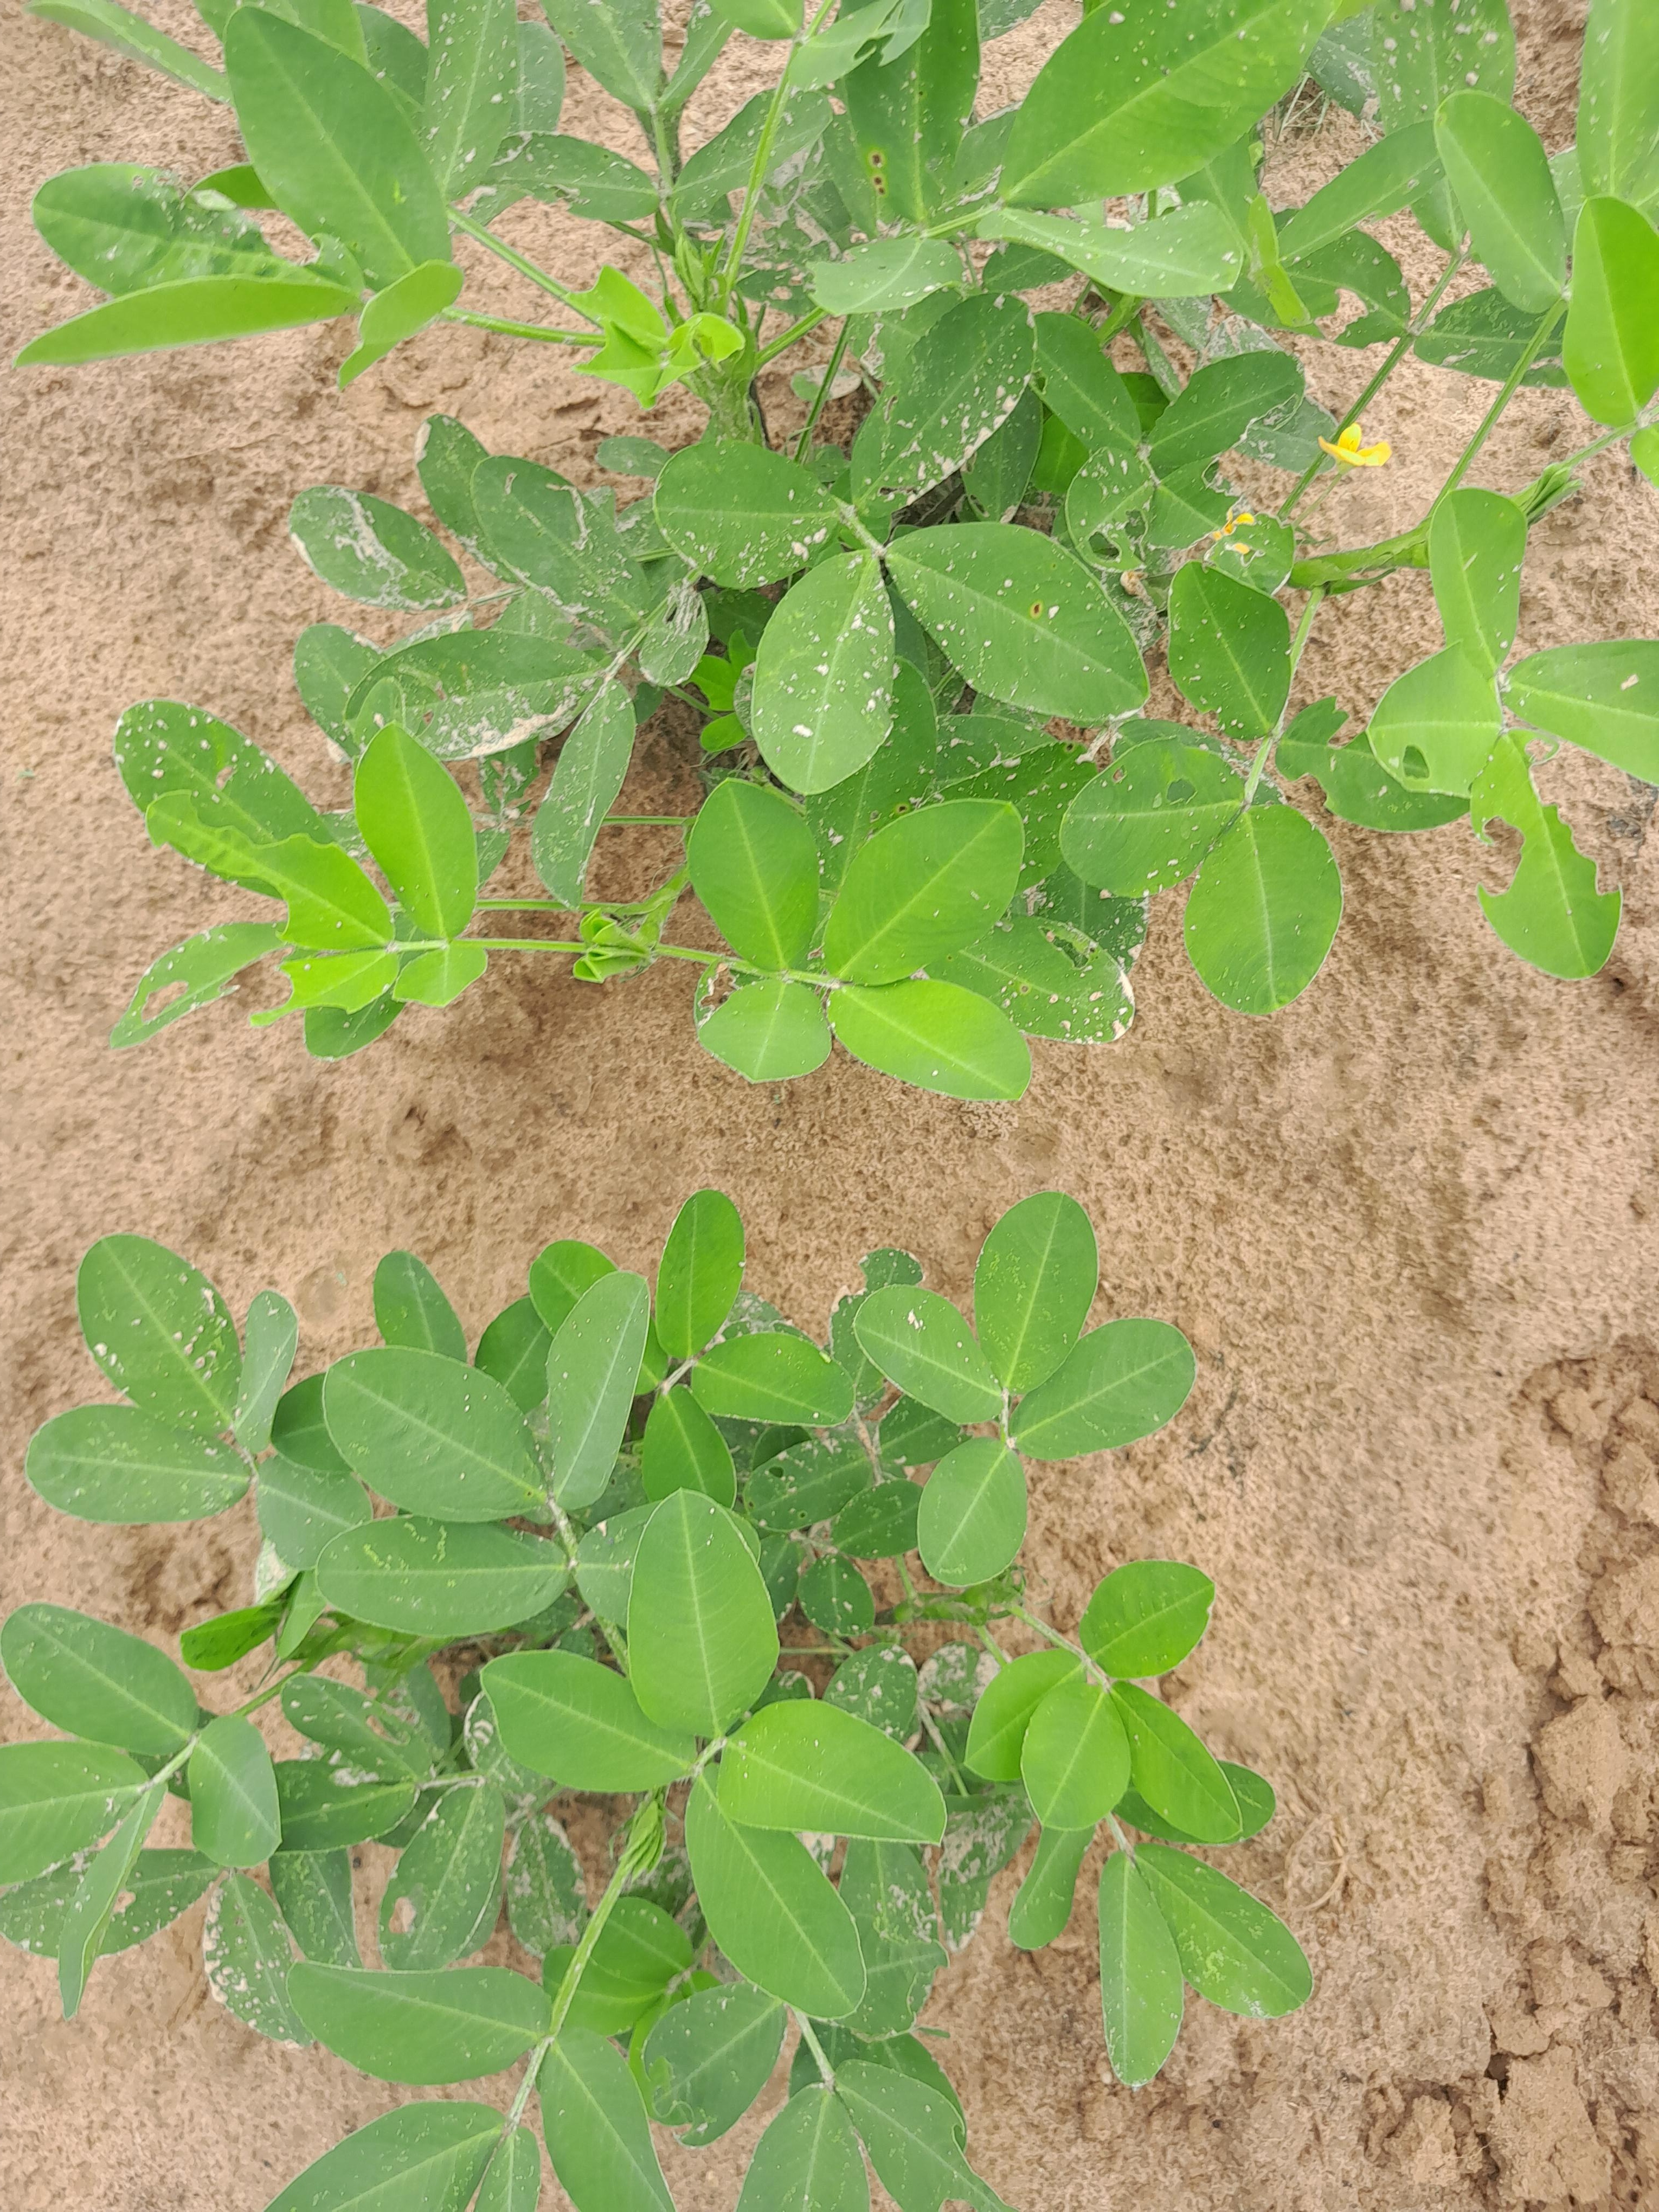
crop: groundnut
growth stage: flowering
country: Senegal
